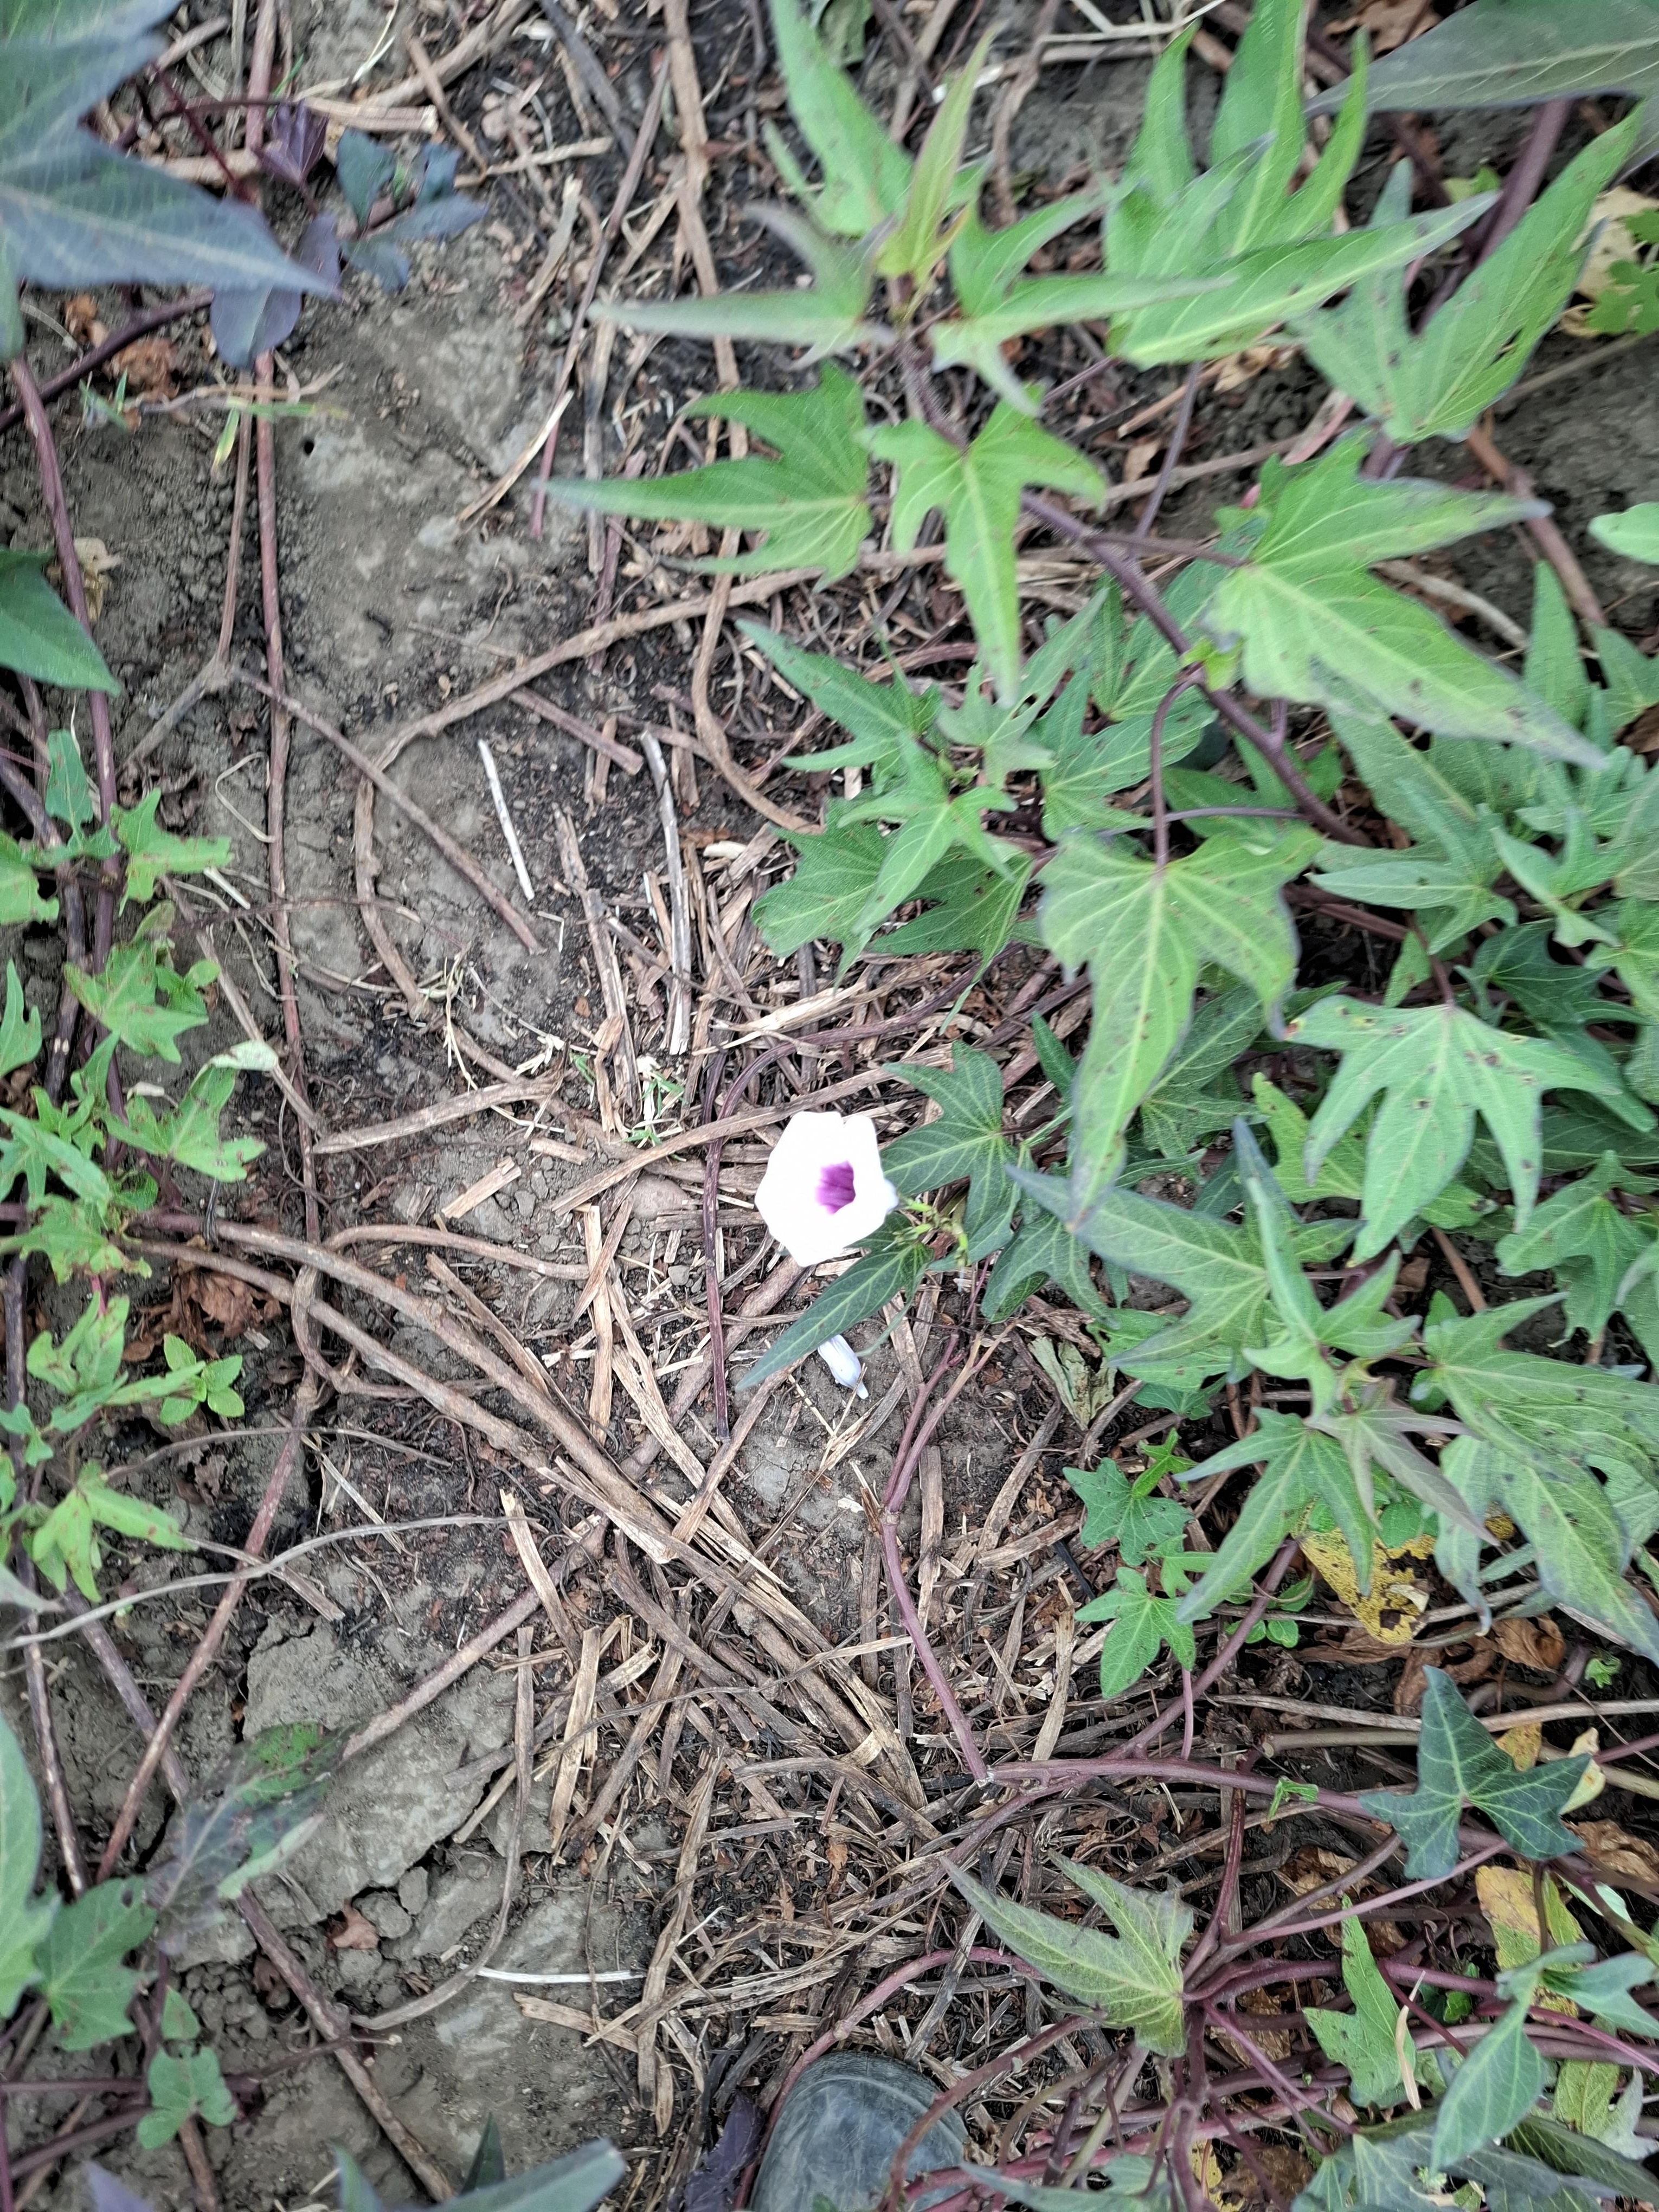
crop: sweet potato
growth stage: flowering
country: Tanzania
